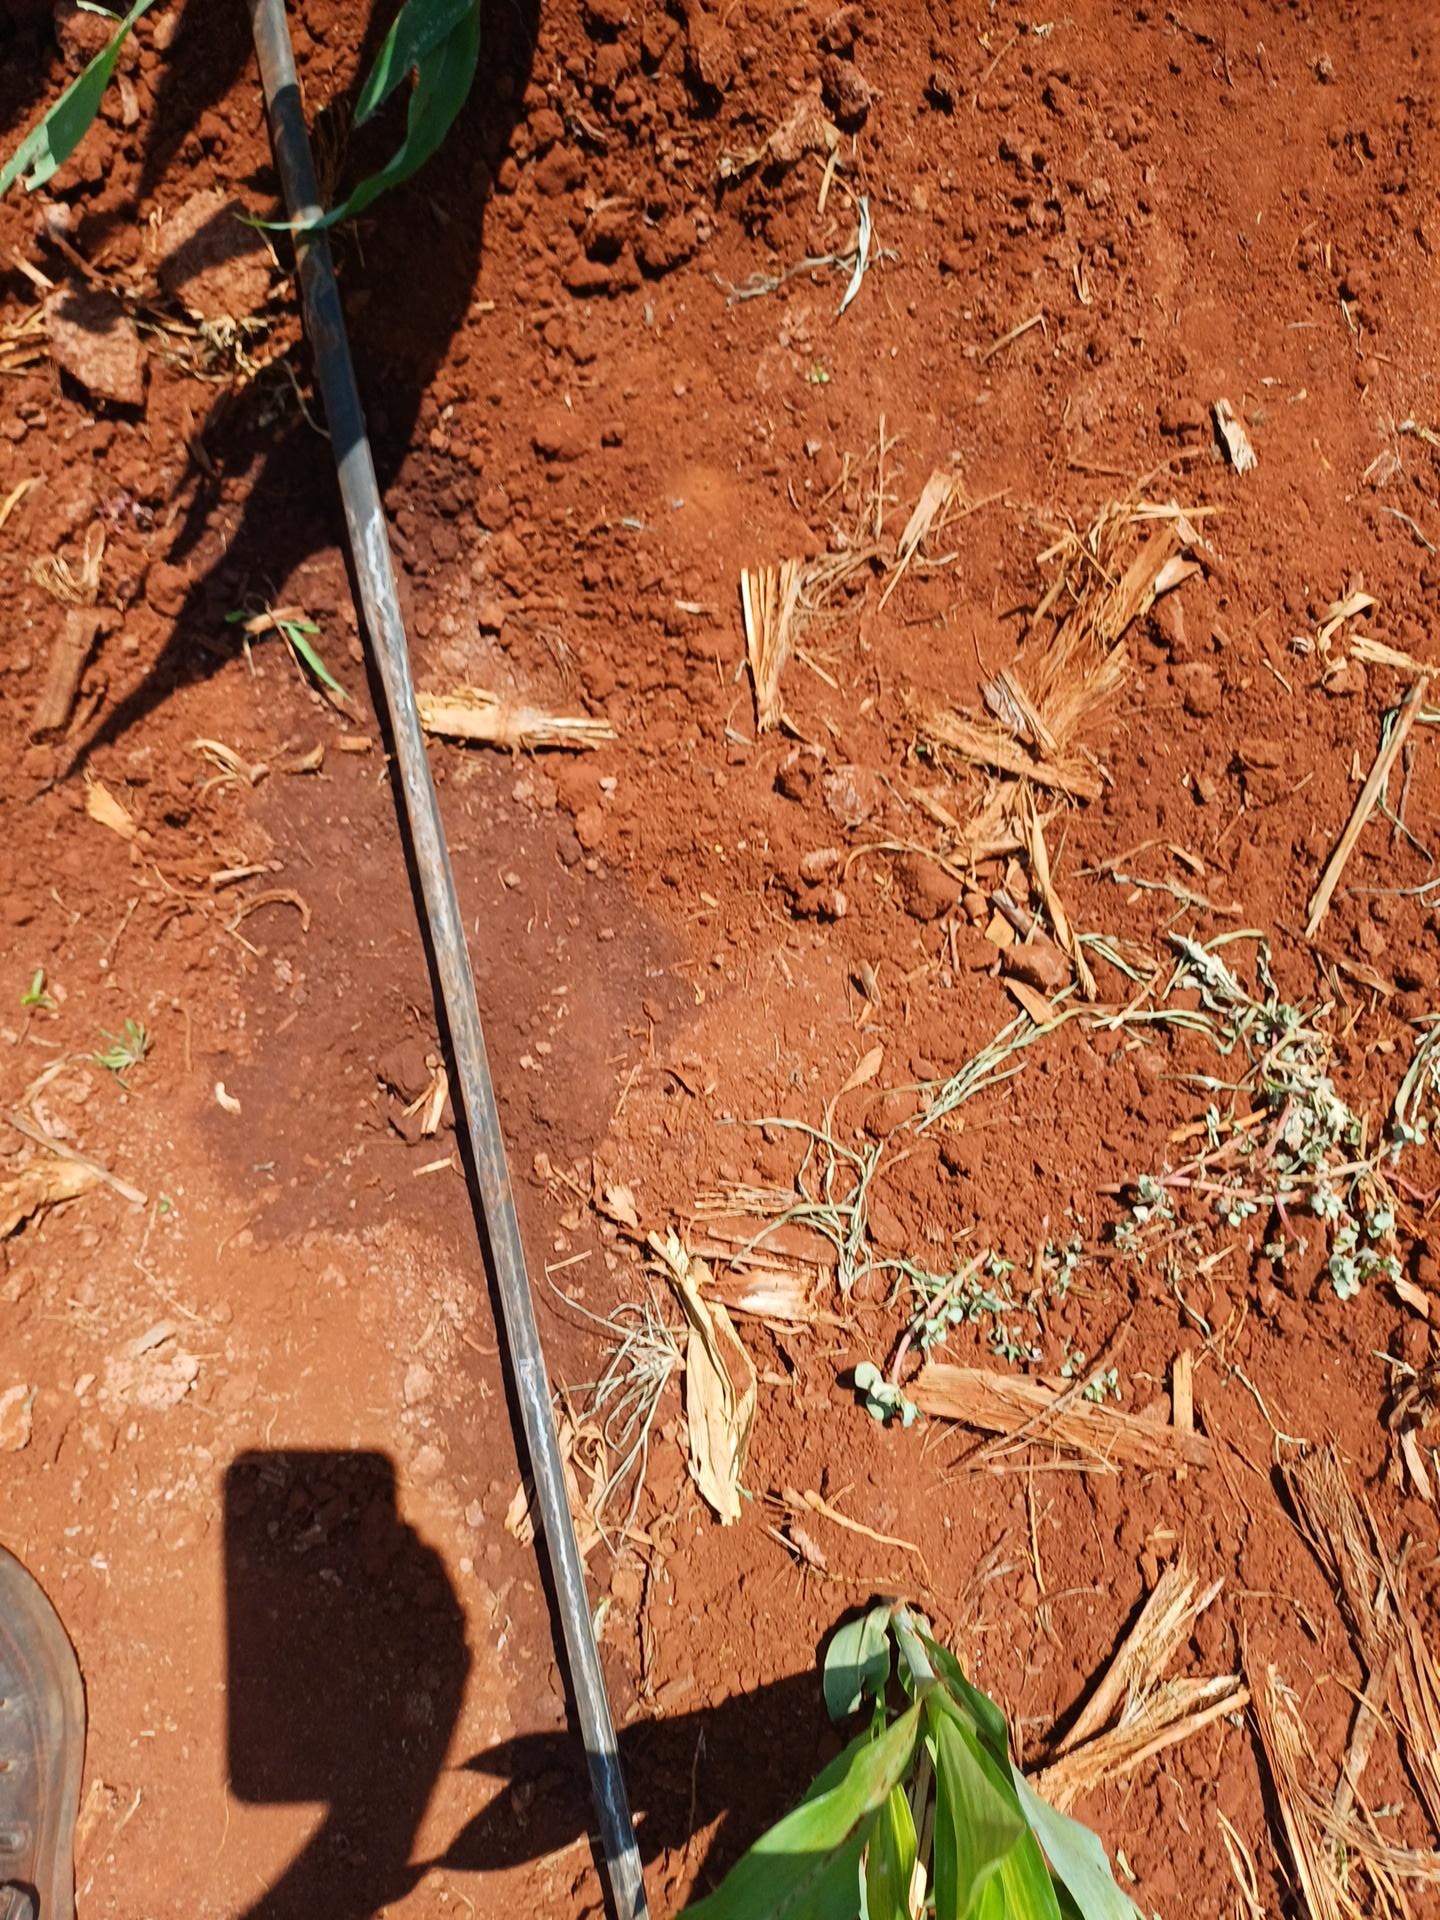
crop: sorghum
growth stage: vegetative
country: Kenya
